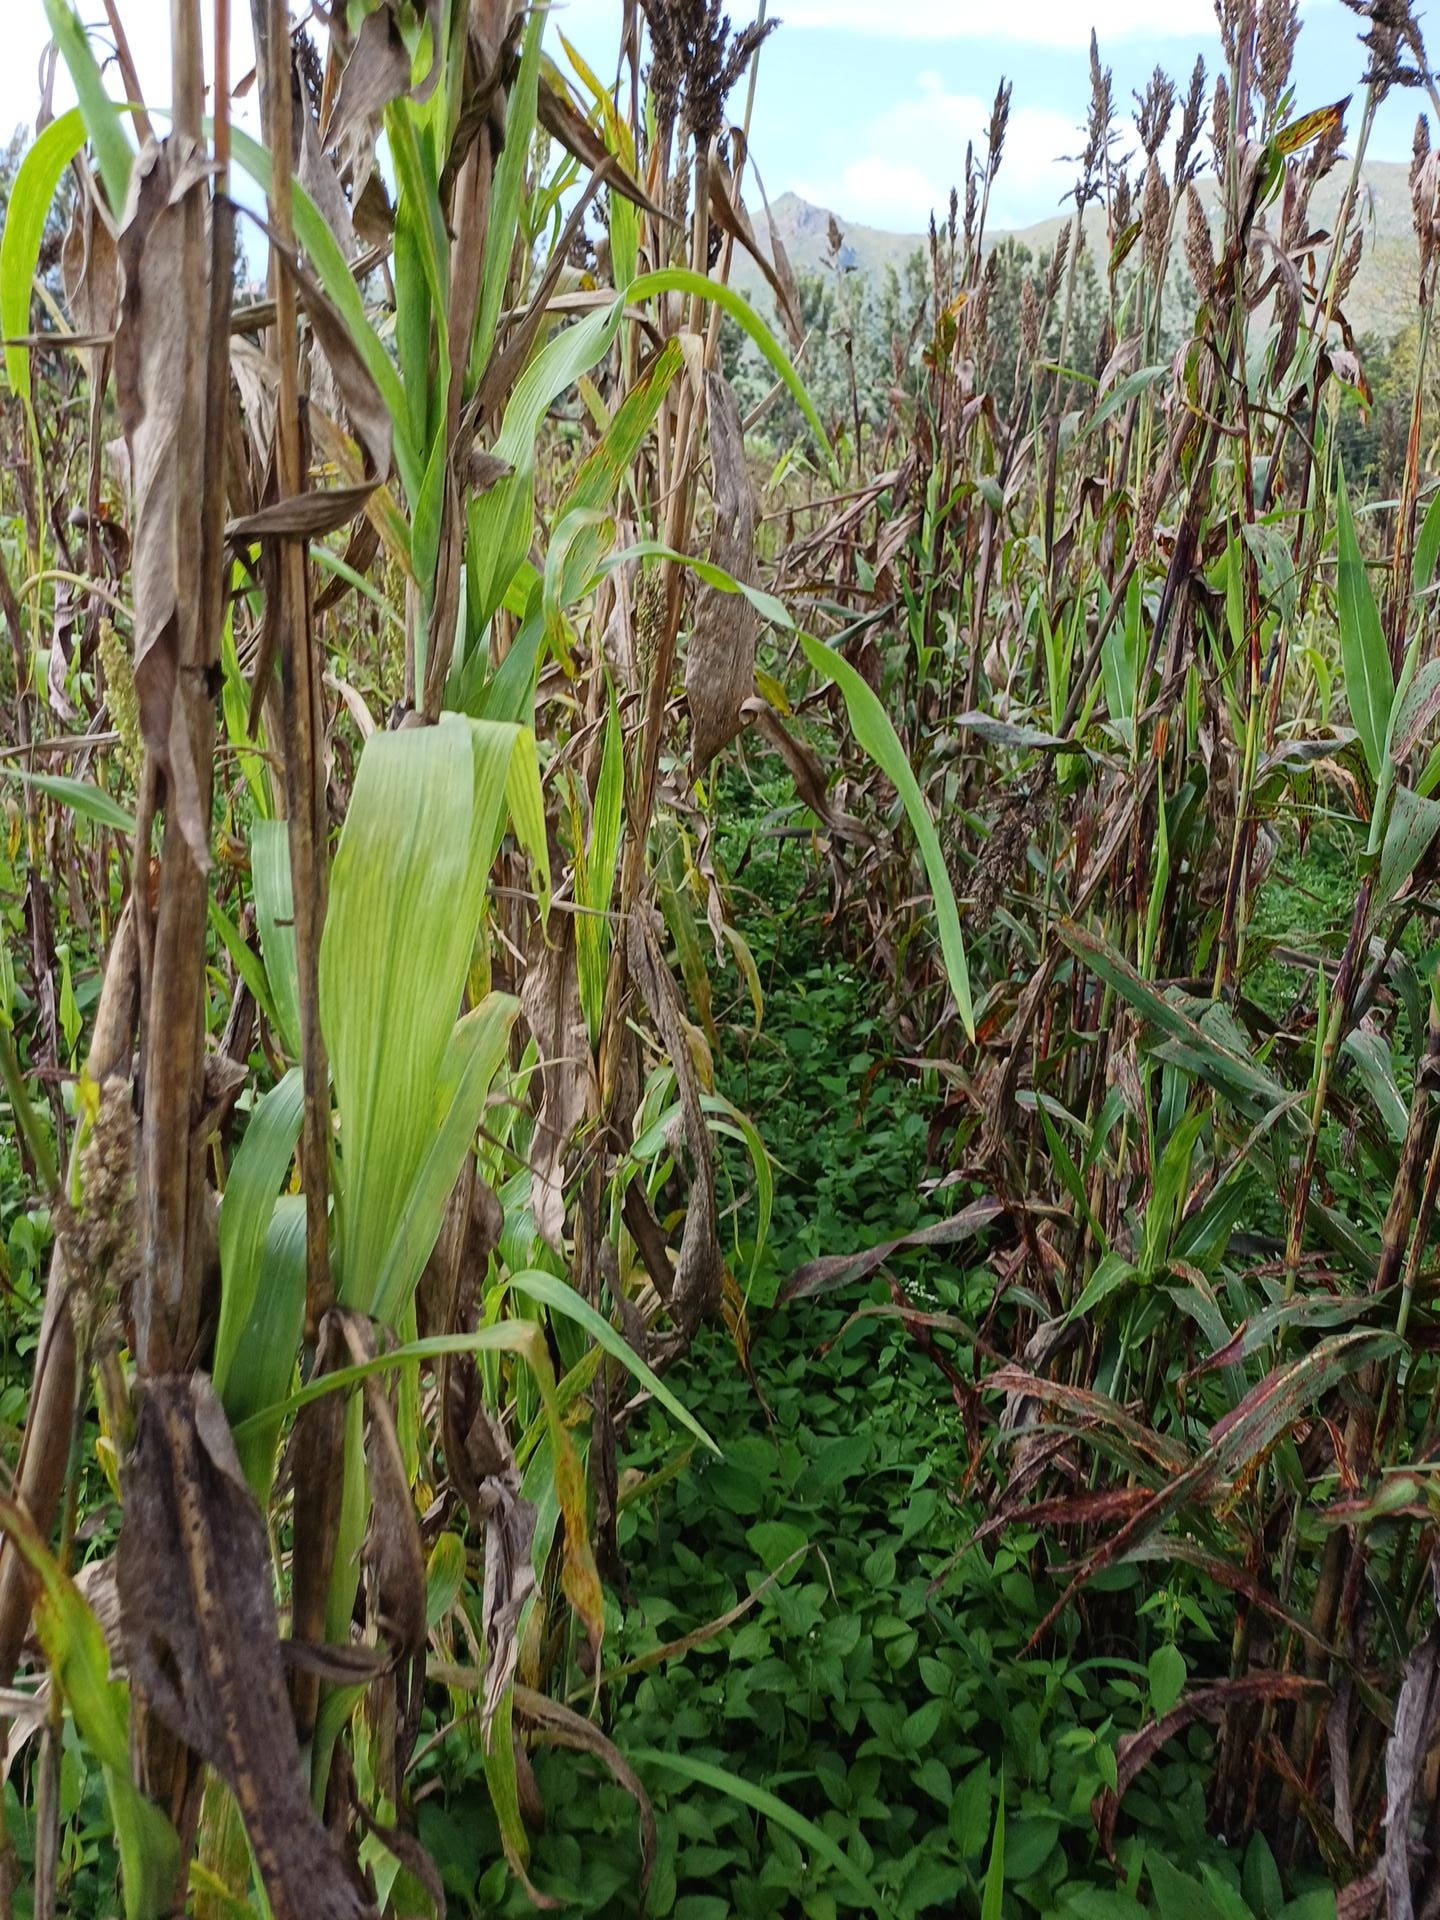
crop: sorghum
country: Kenya
